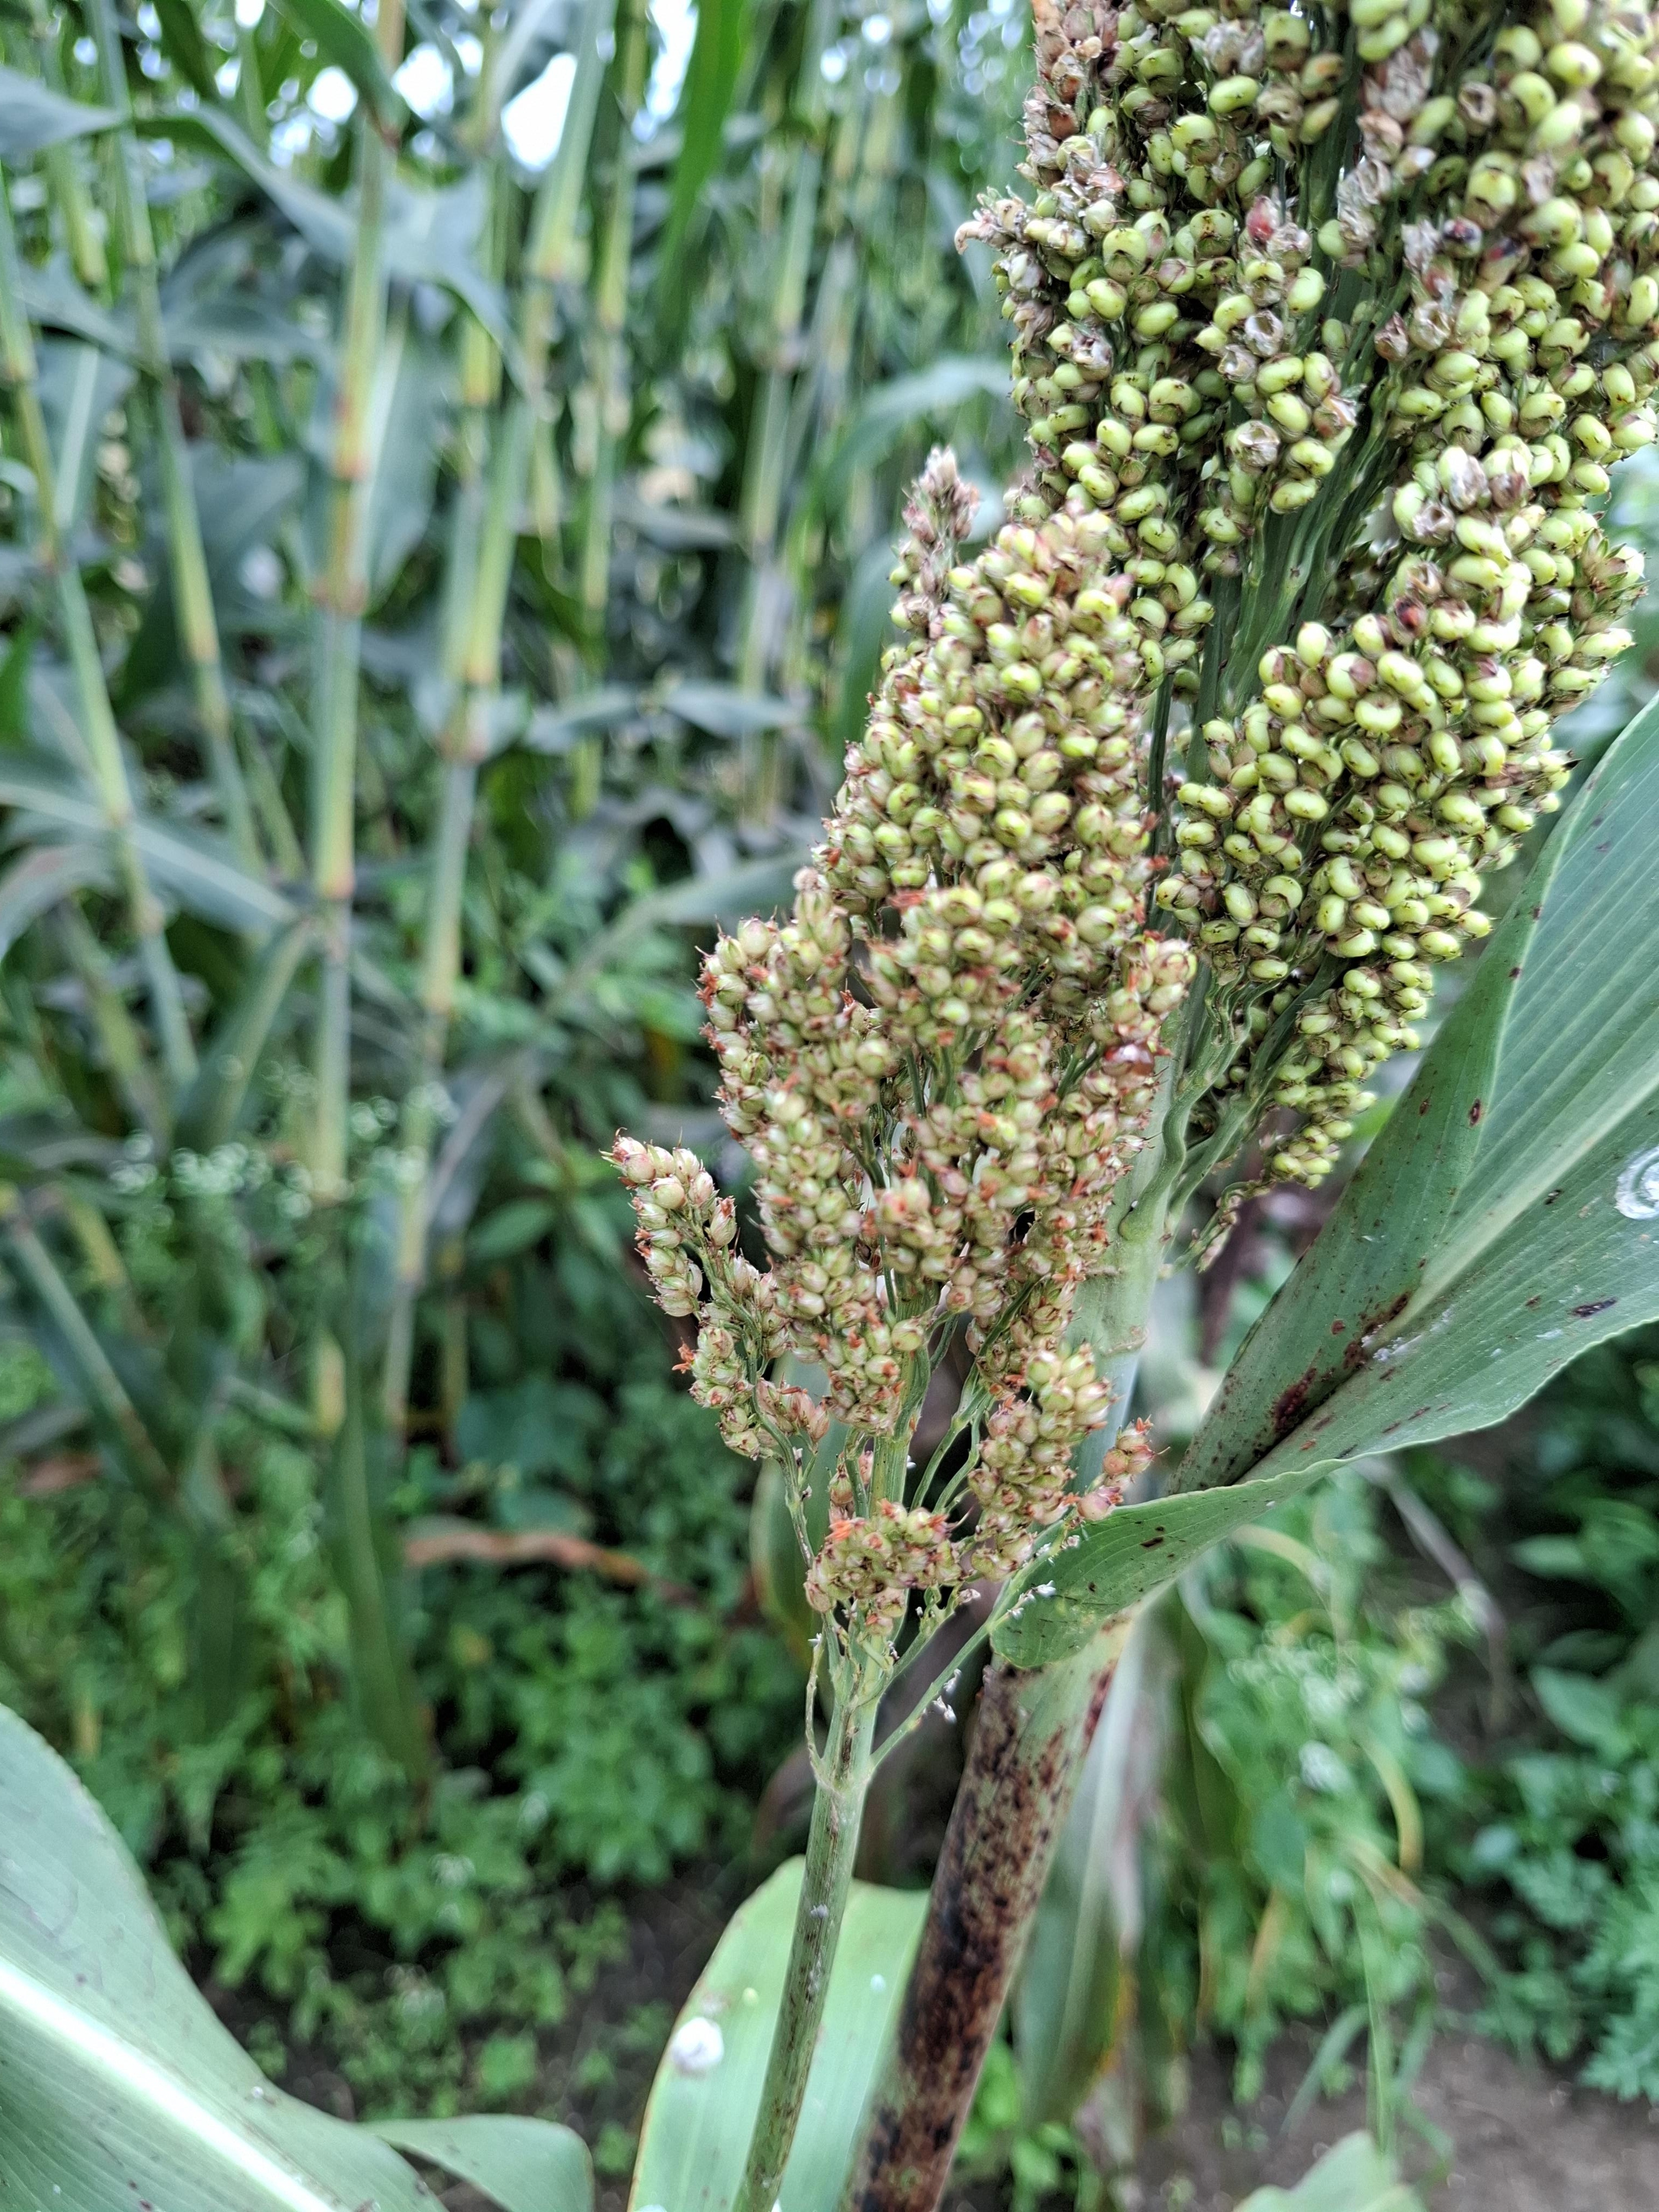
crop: sorghum
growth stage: harvest maturity
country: Tanzania
